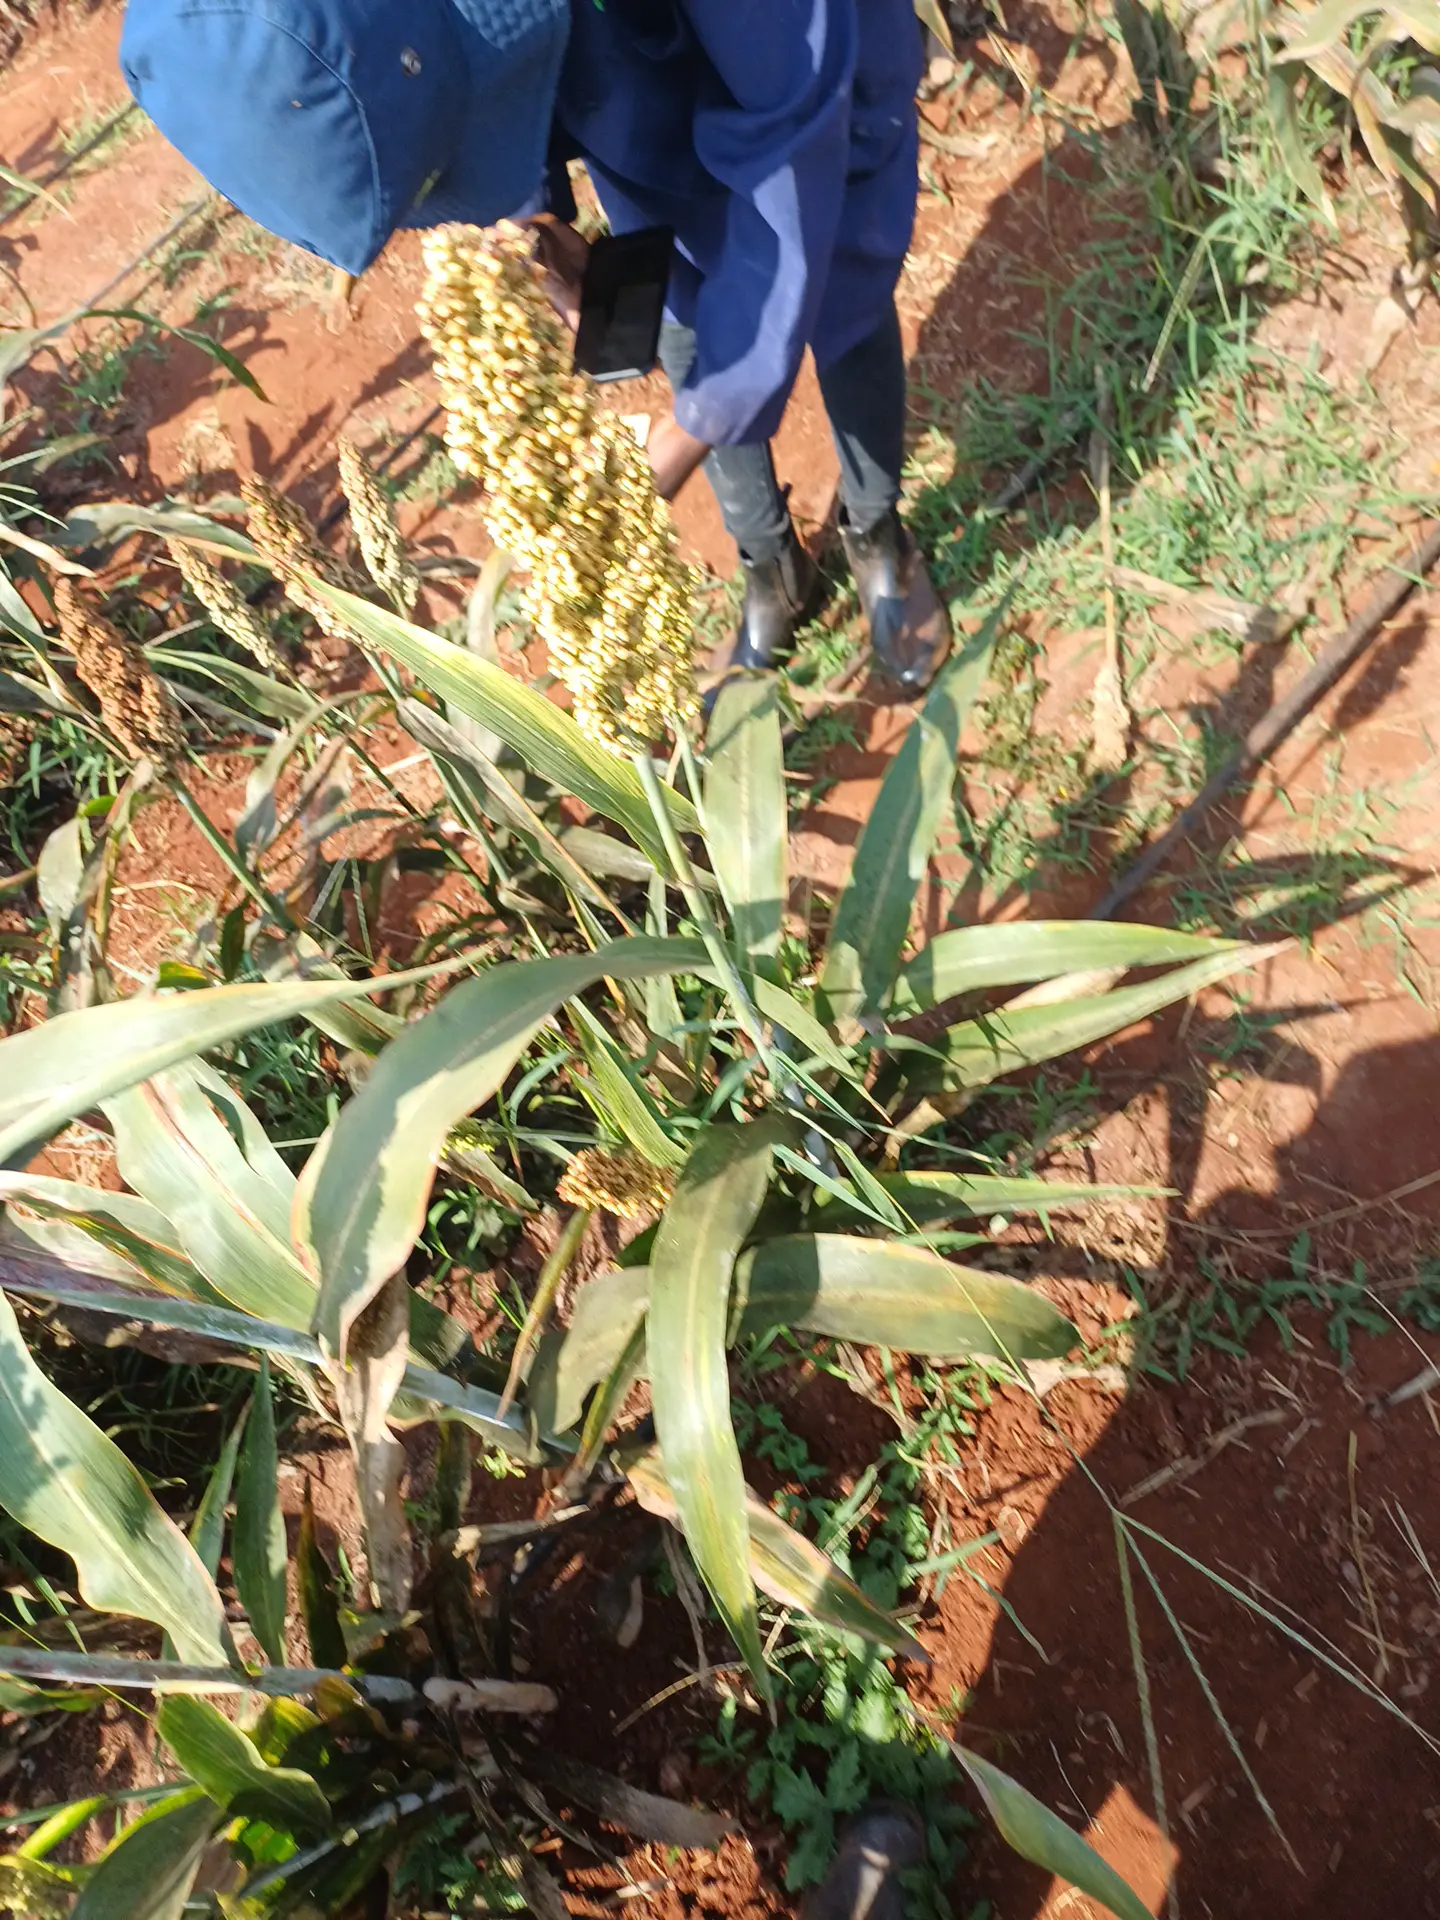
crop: sorghum
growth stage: maturity
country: Kenya
